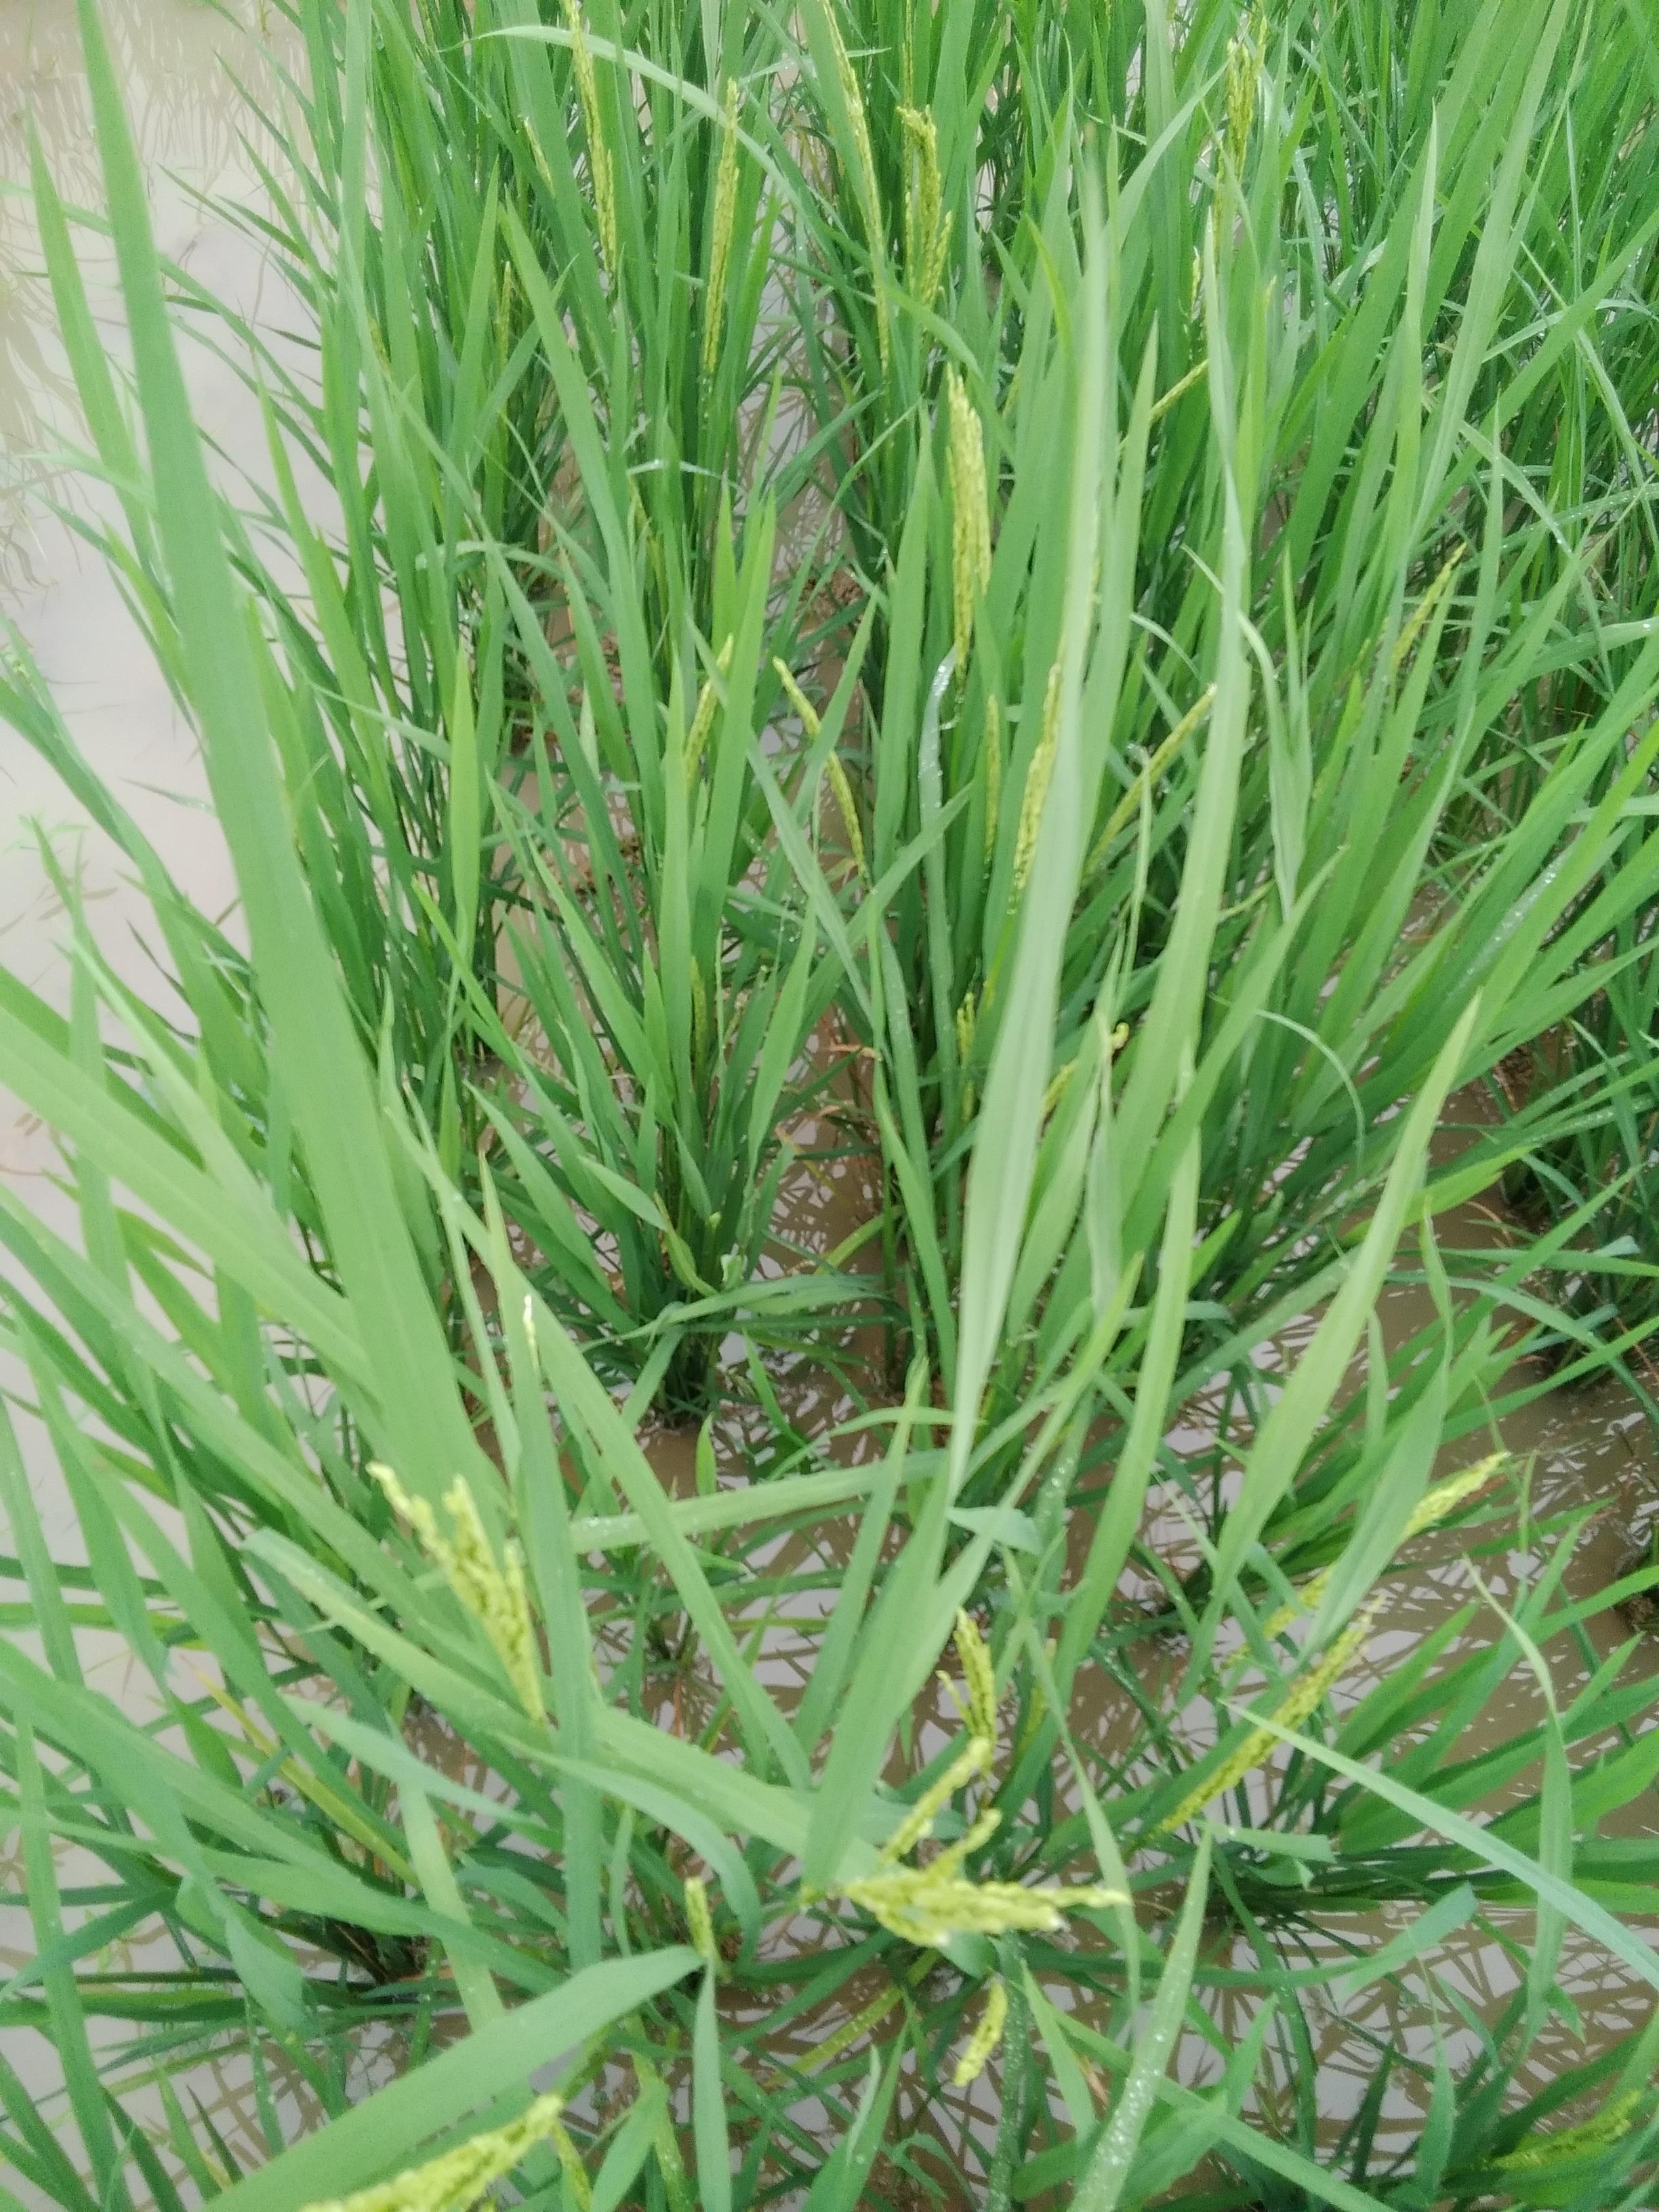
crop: rice
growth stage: flowering
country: Nigeria
